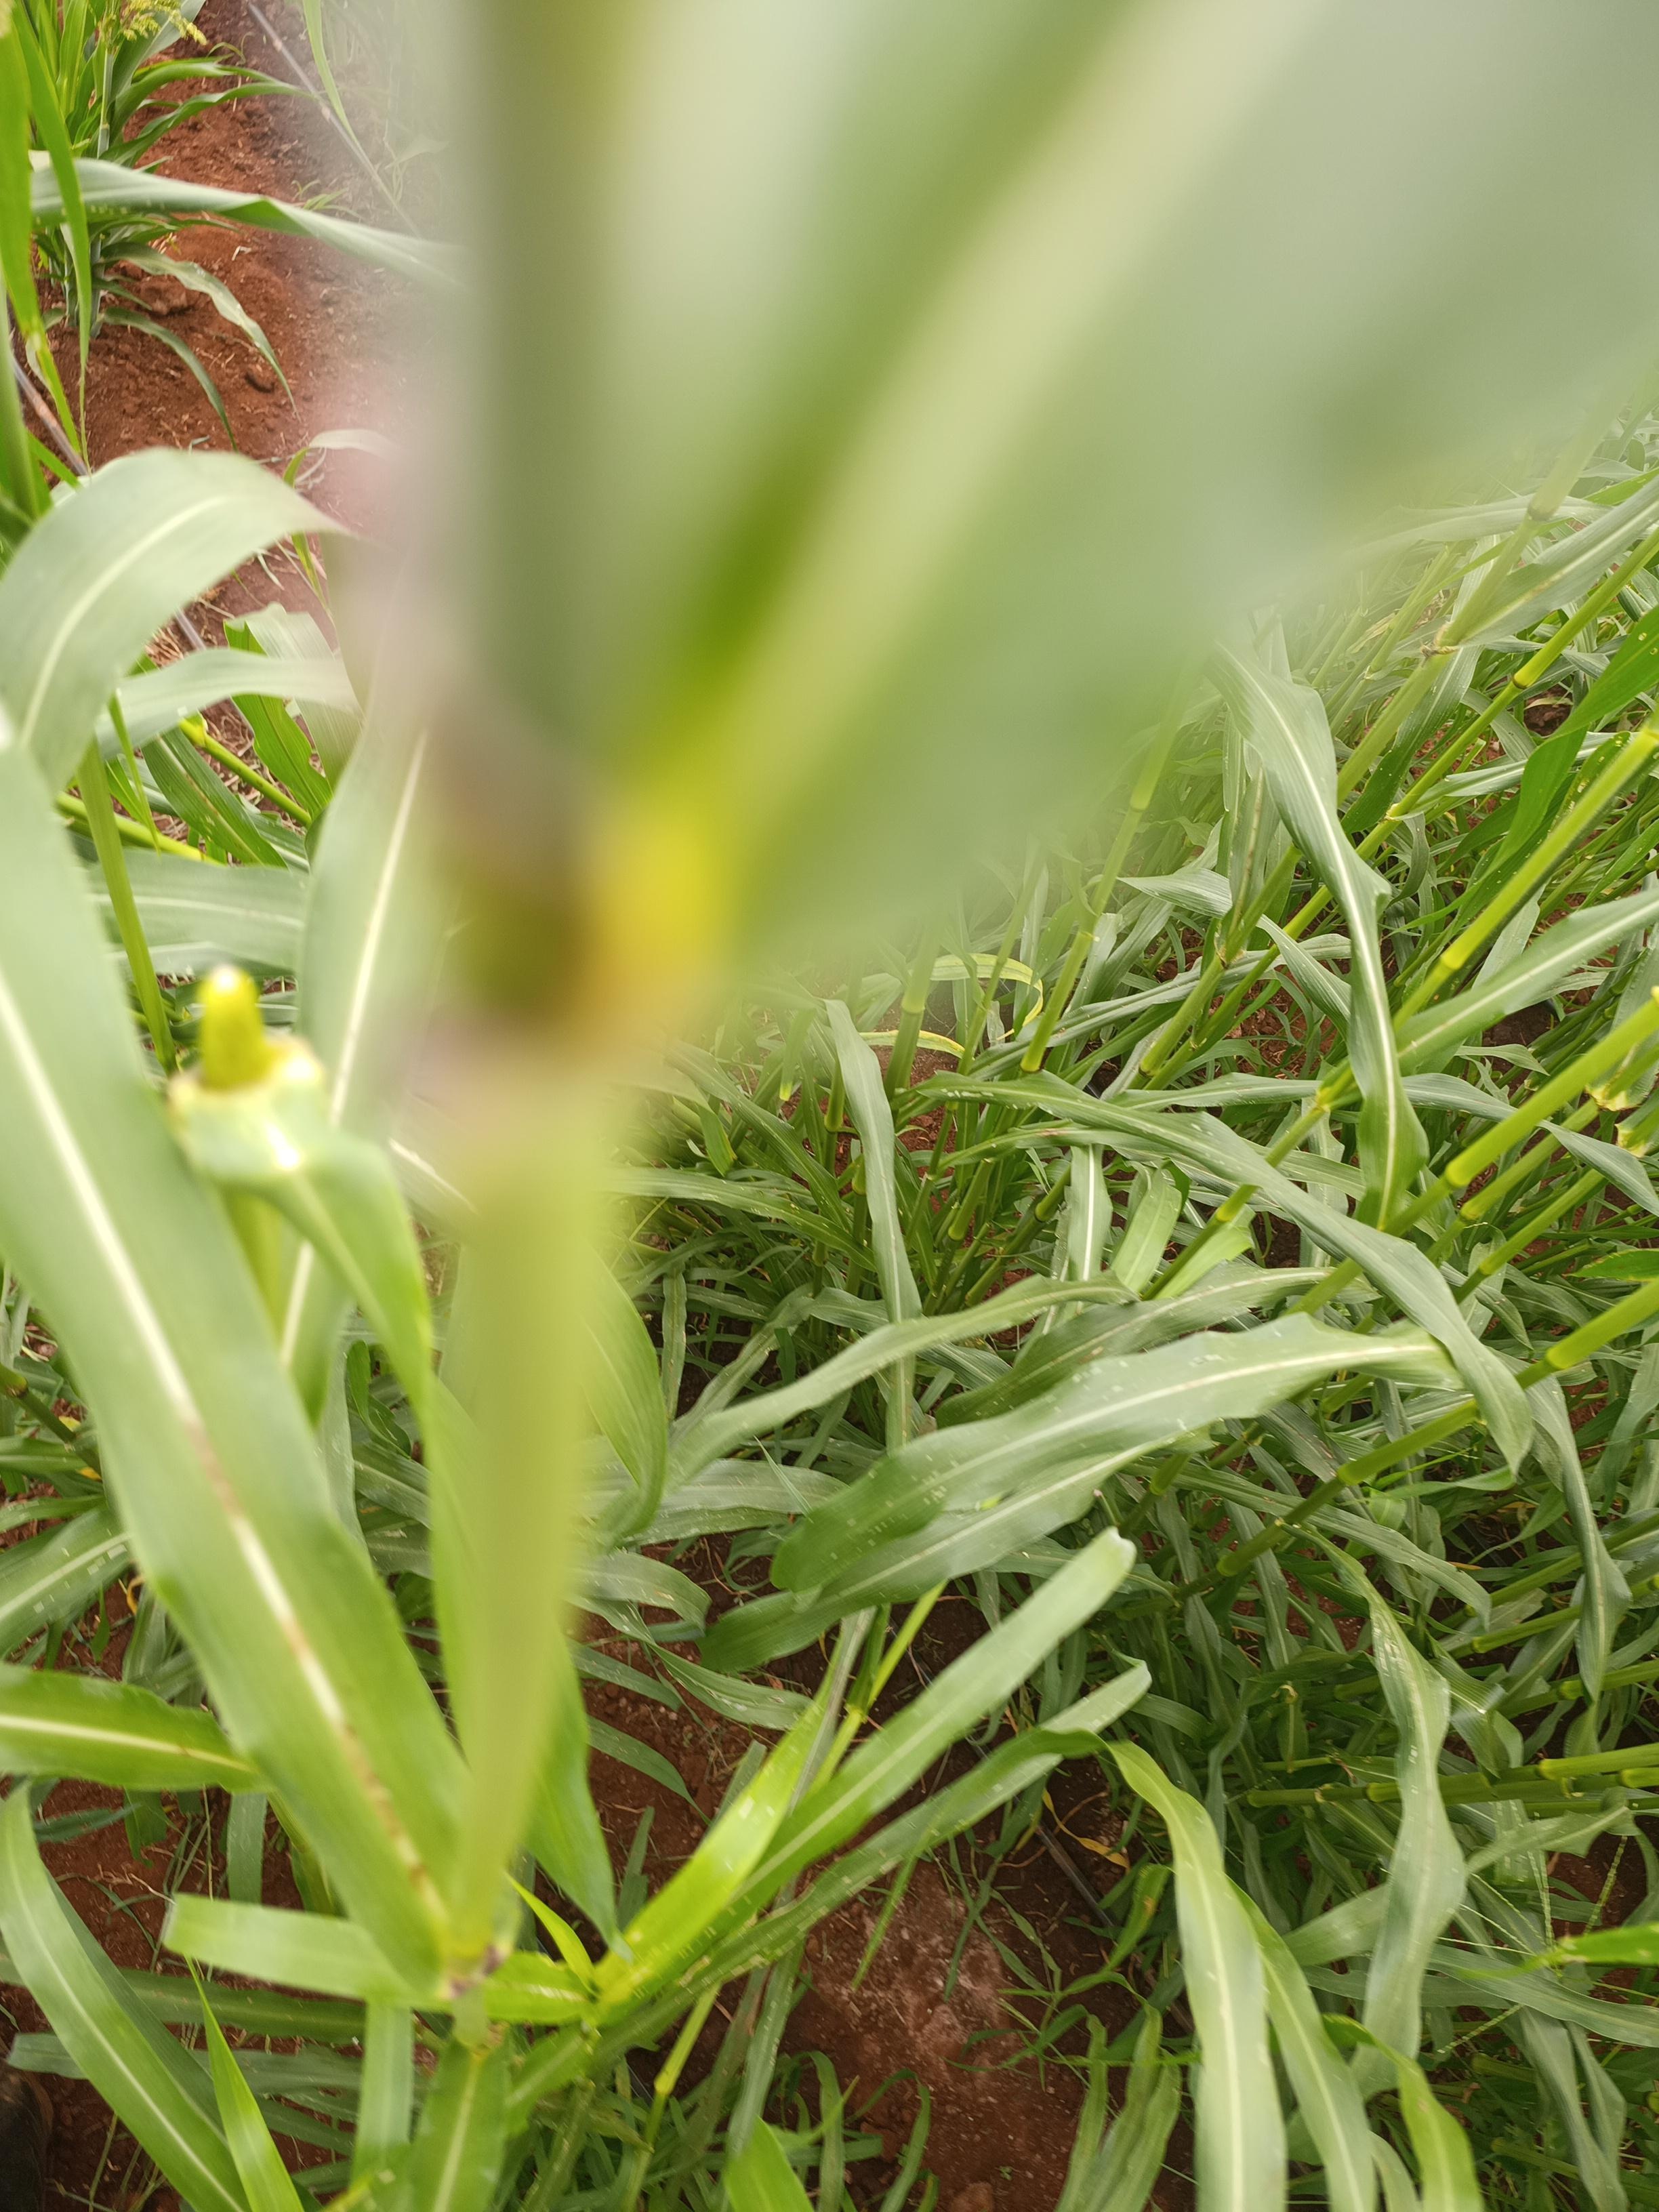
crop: pearl millet
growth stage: flowering
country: Kenya
